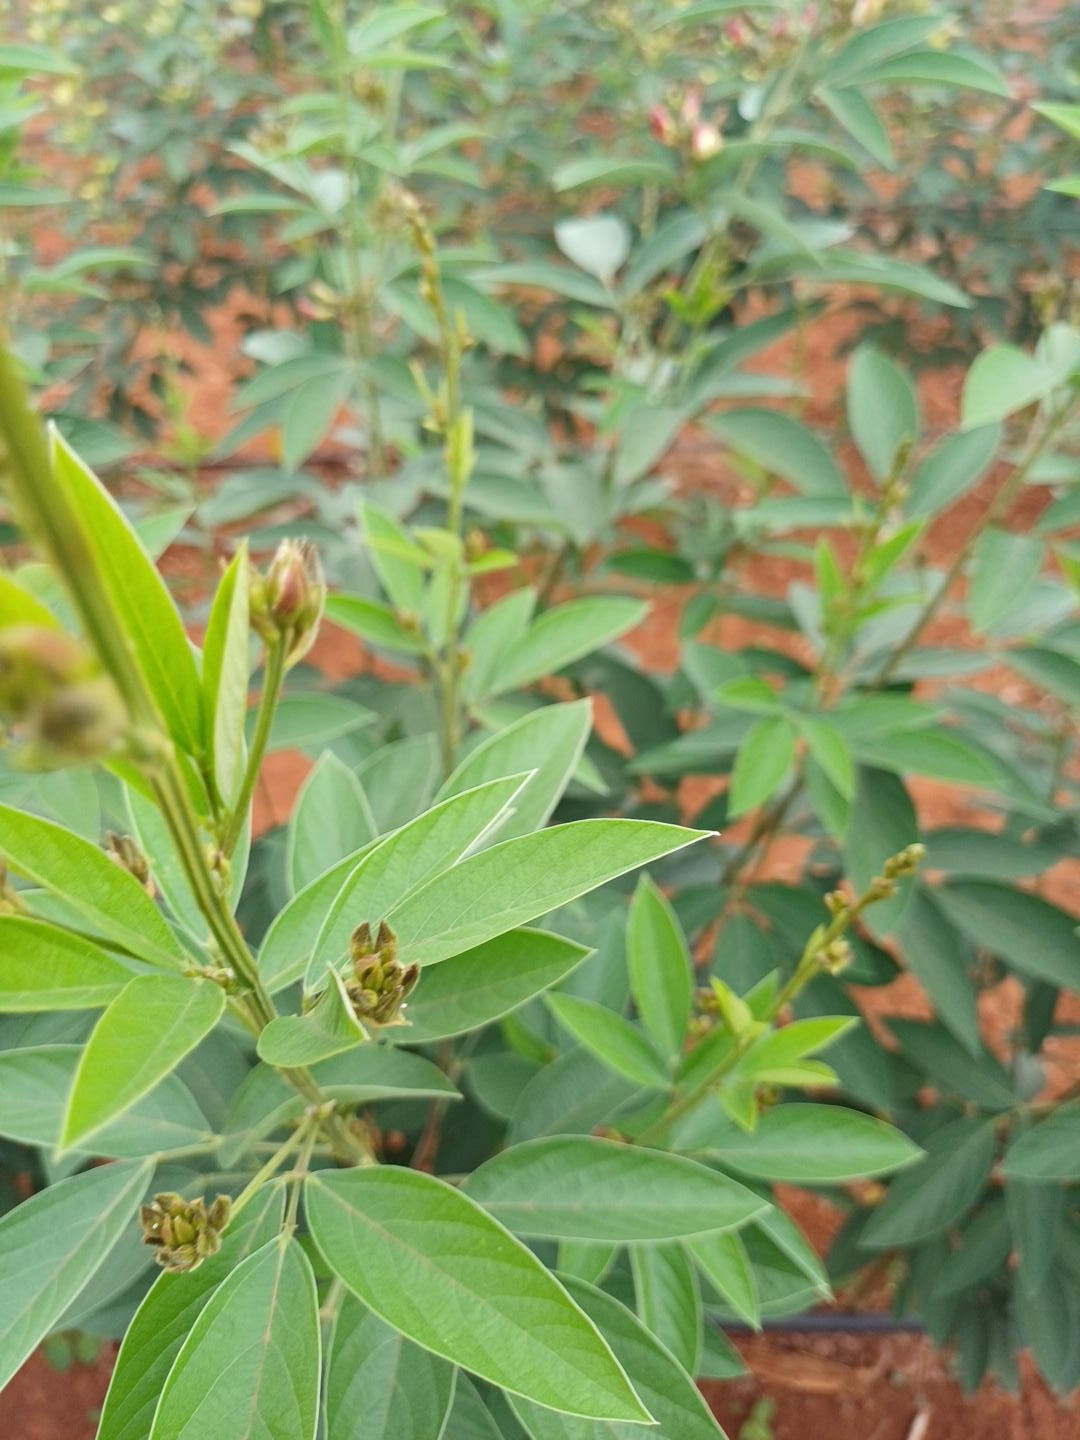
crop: pigeonpea
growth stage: development pod
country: Kenya
